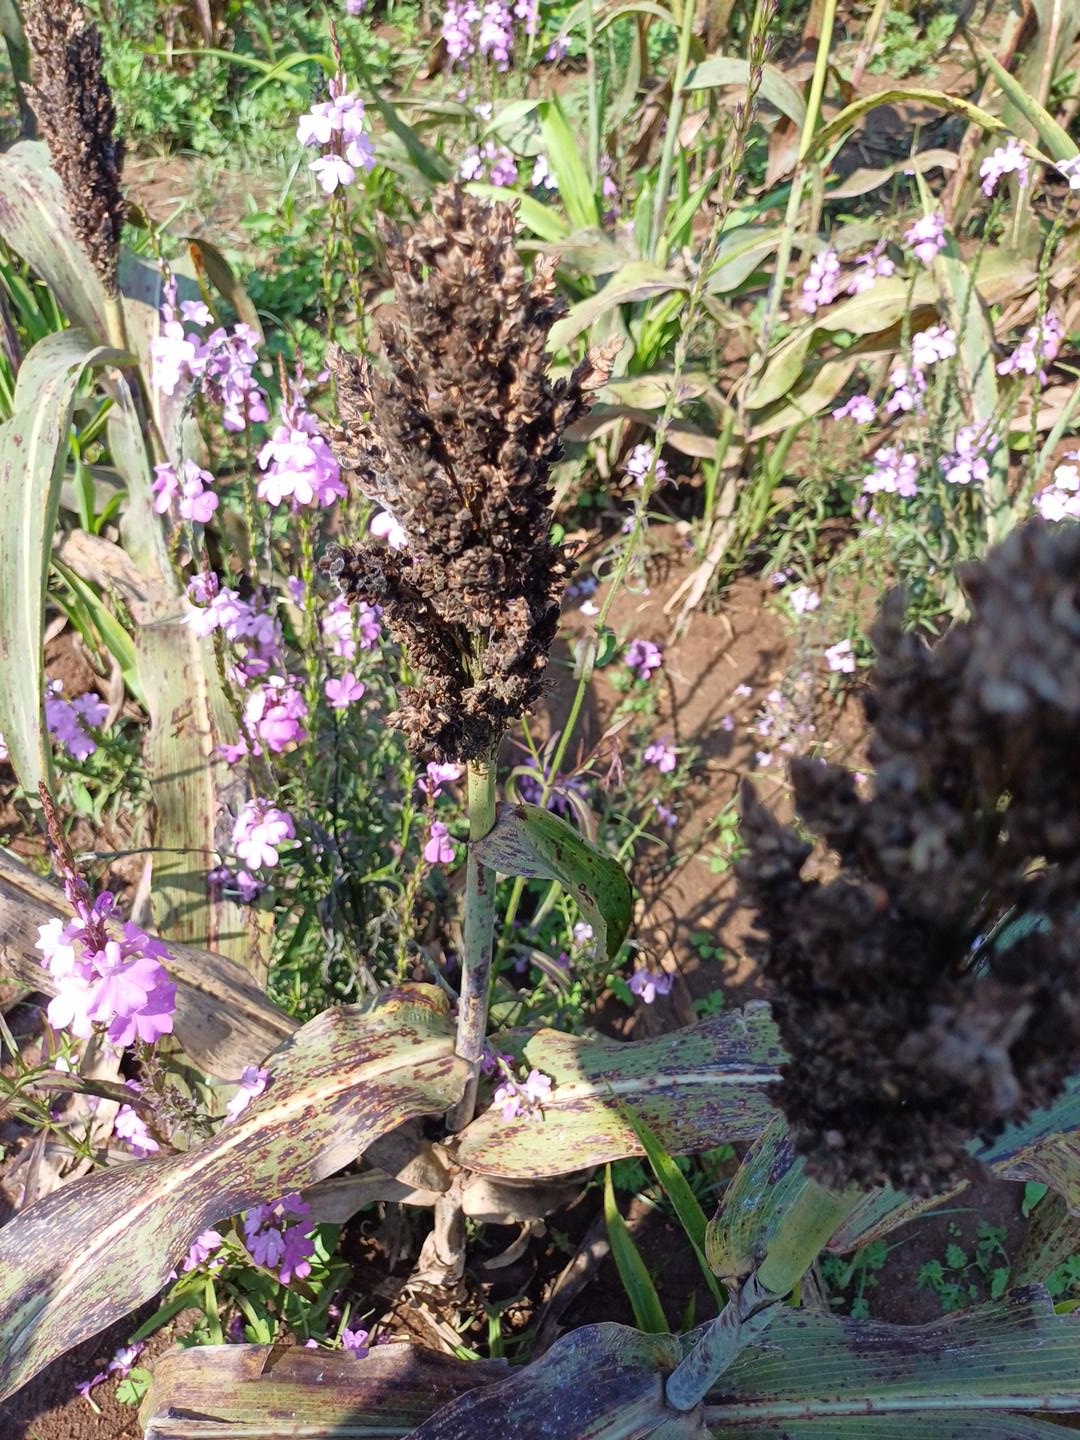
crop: sorghum
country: Kenya
